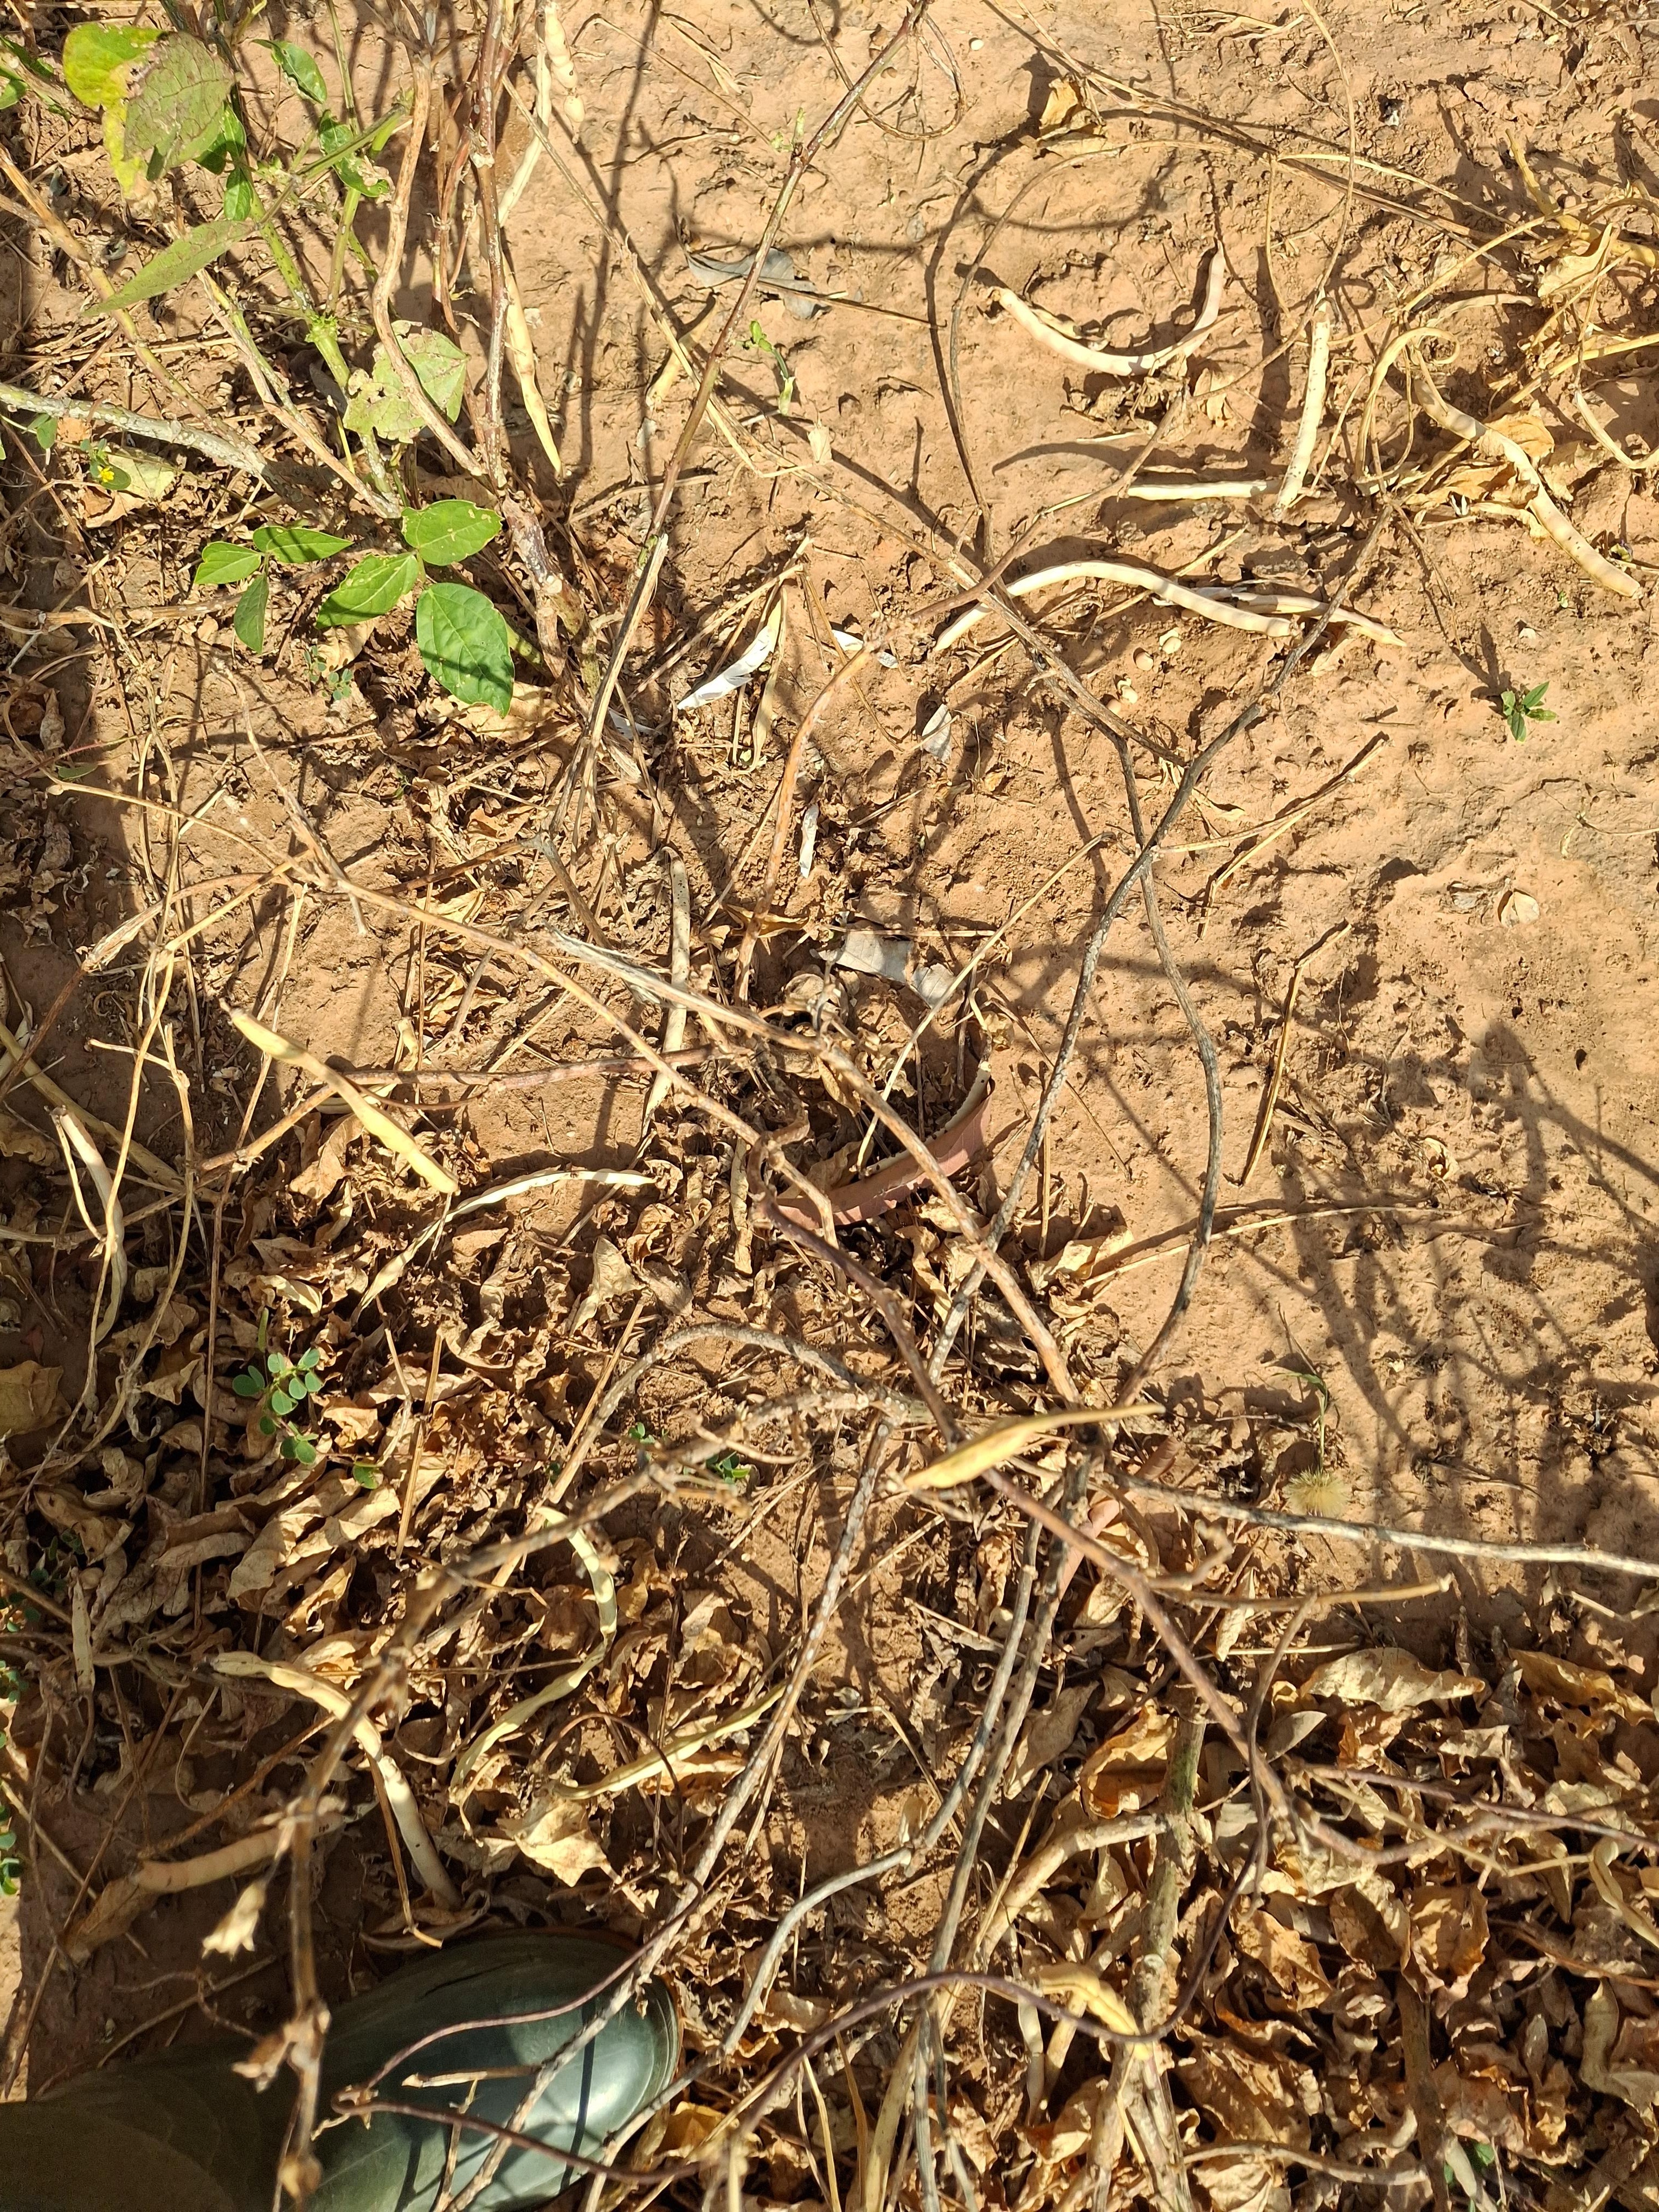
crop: cowpea
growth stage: maturity
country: Nigeria
